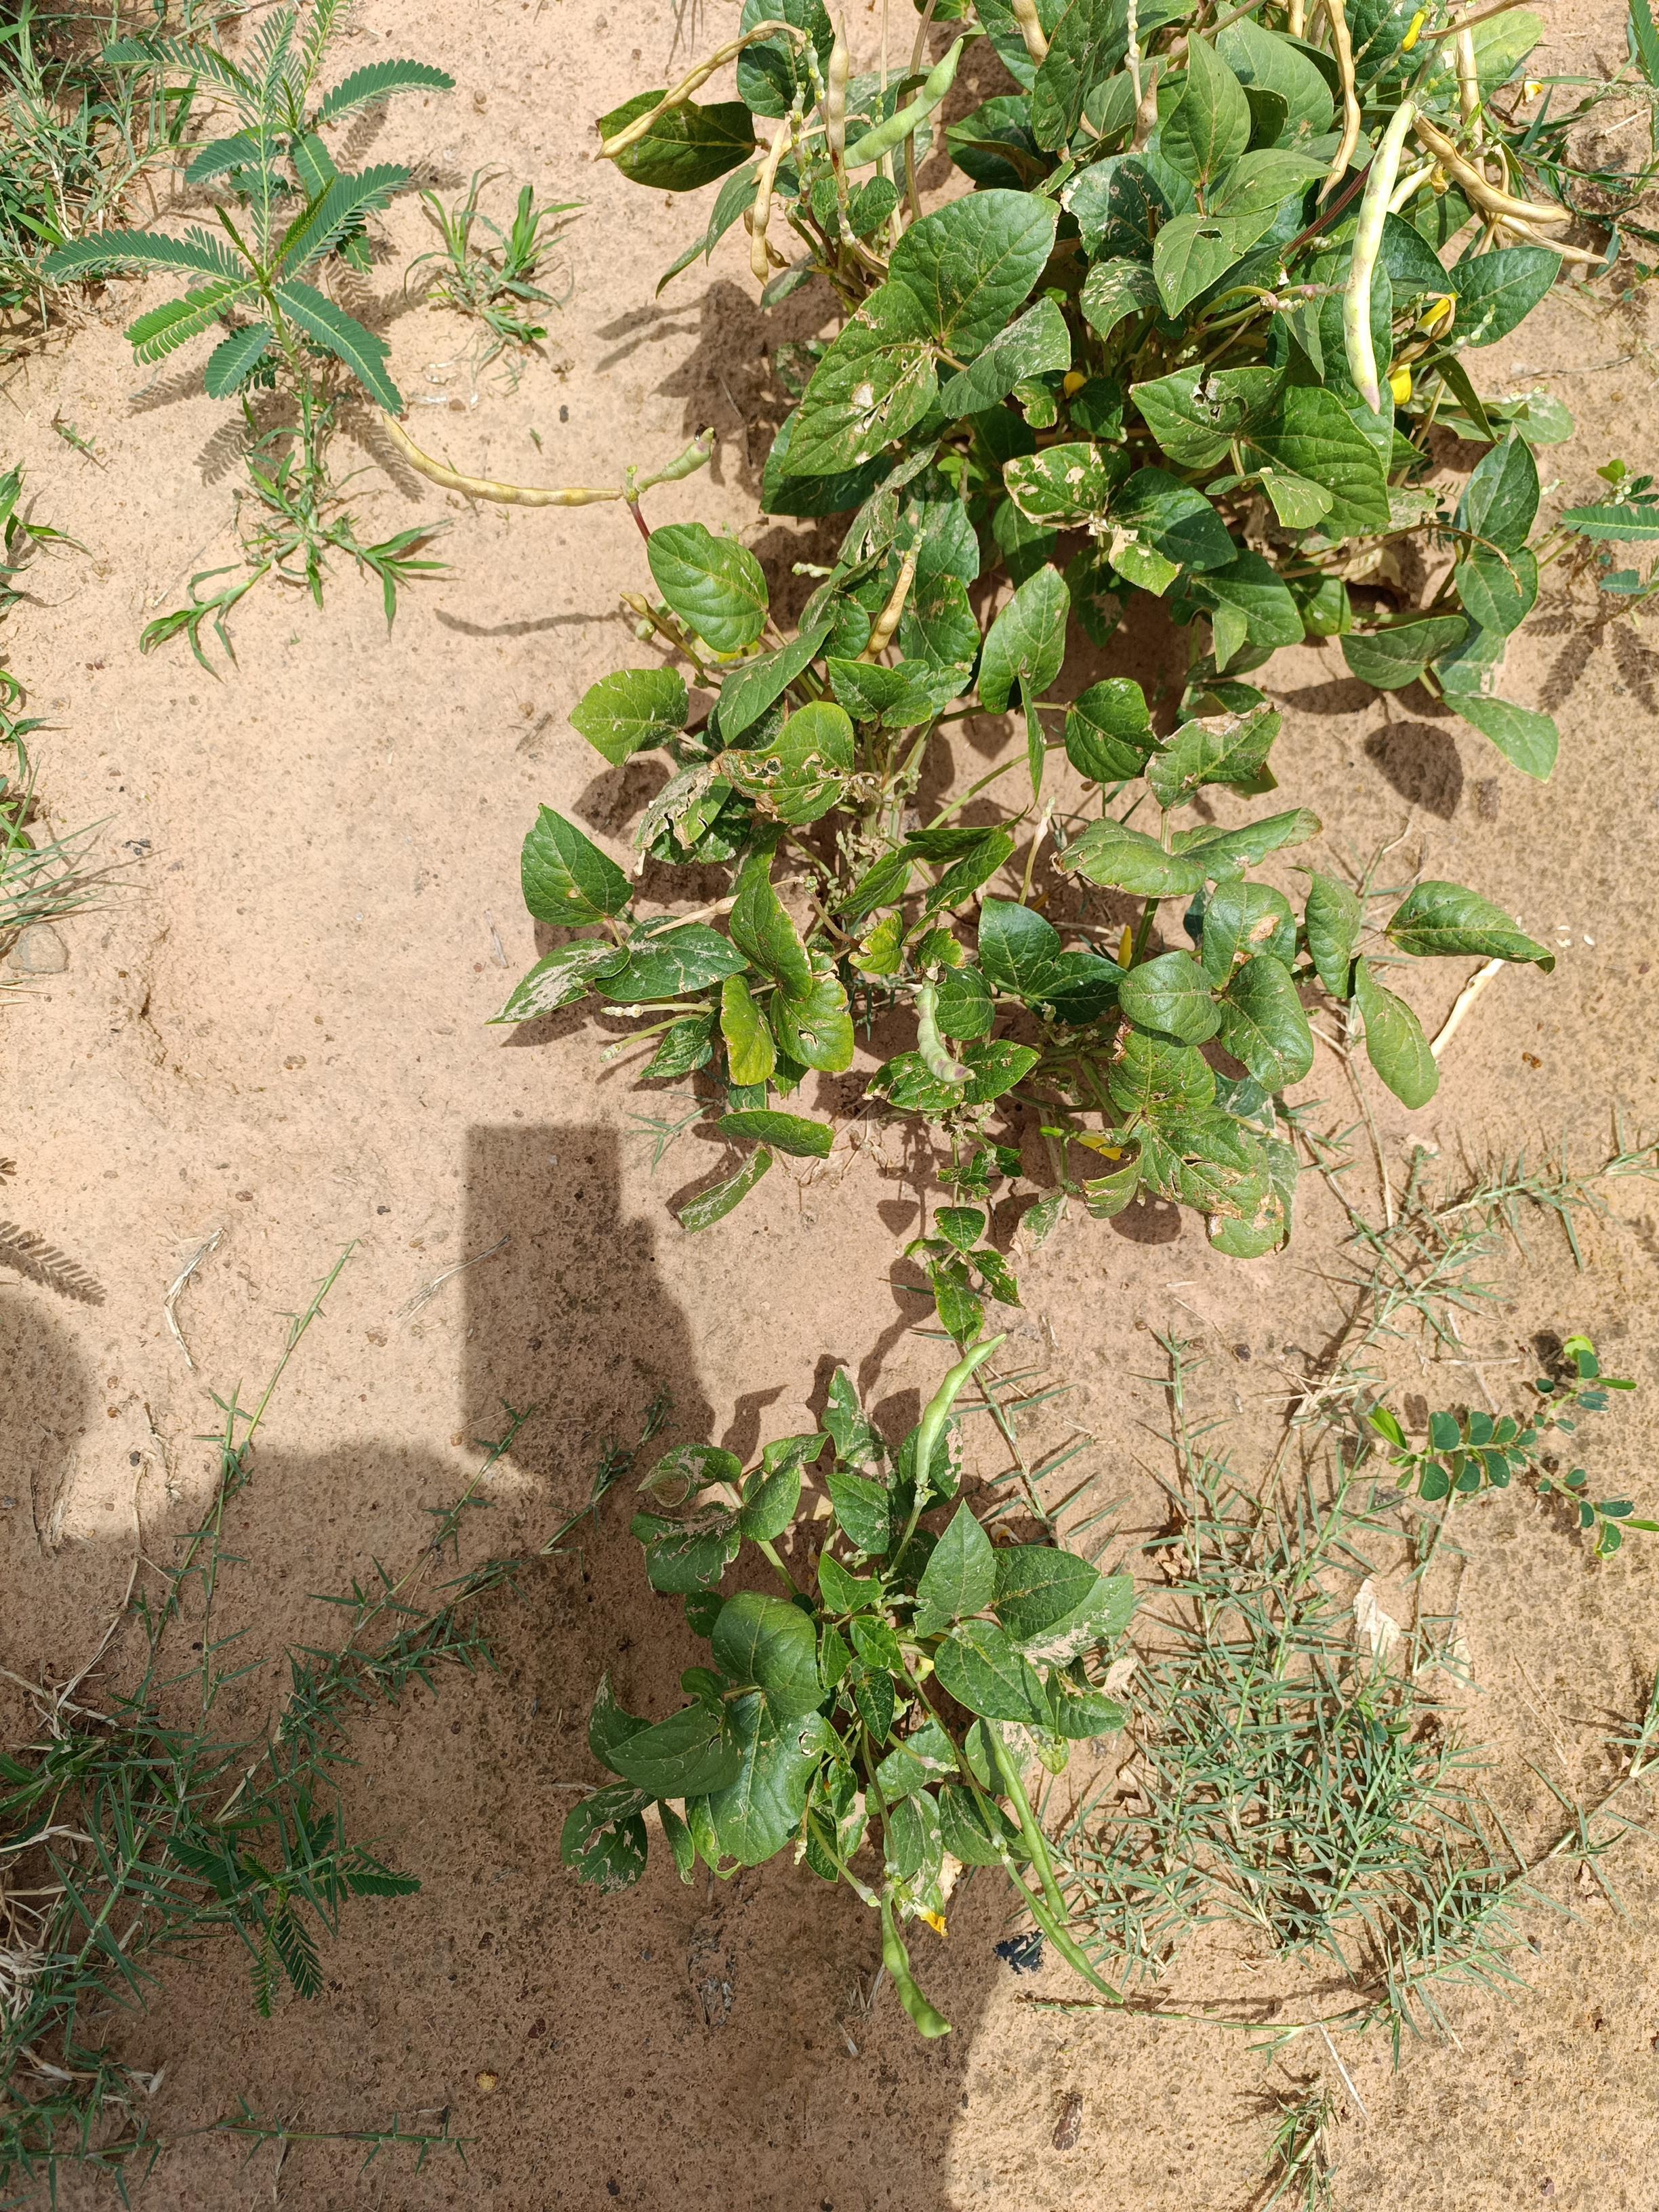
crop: cowpea
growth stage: filling grain
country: Nigeria
